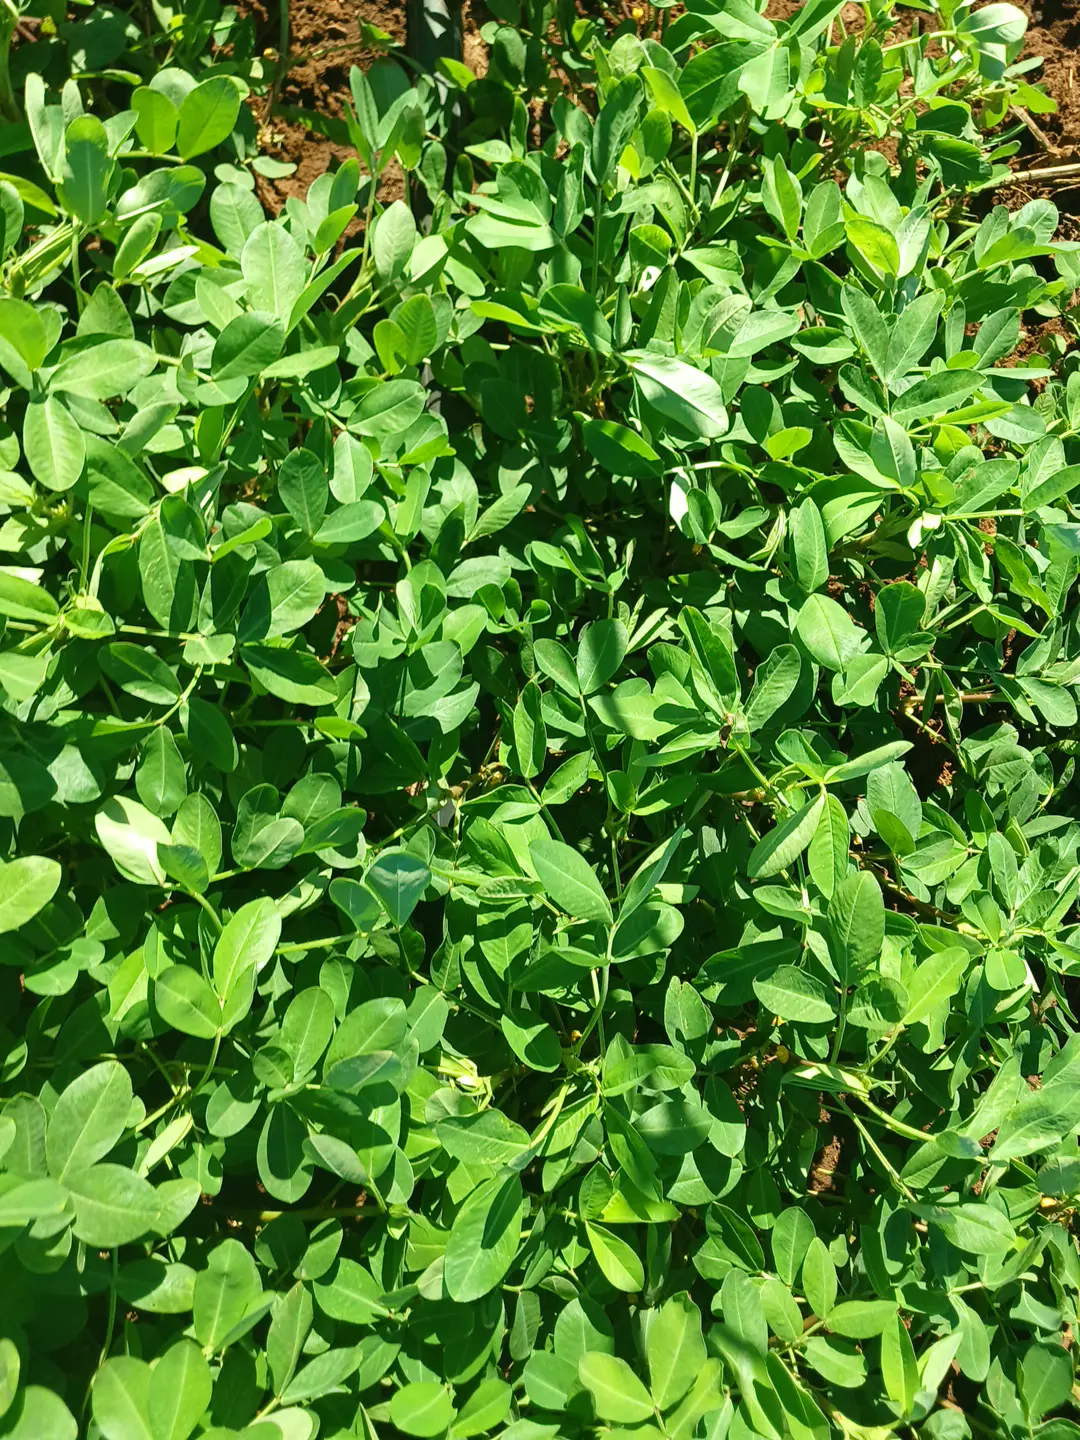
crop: groundnut
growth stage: flowering
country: Kenya
